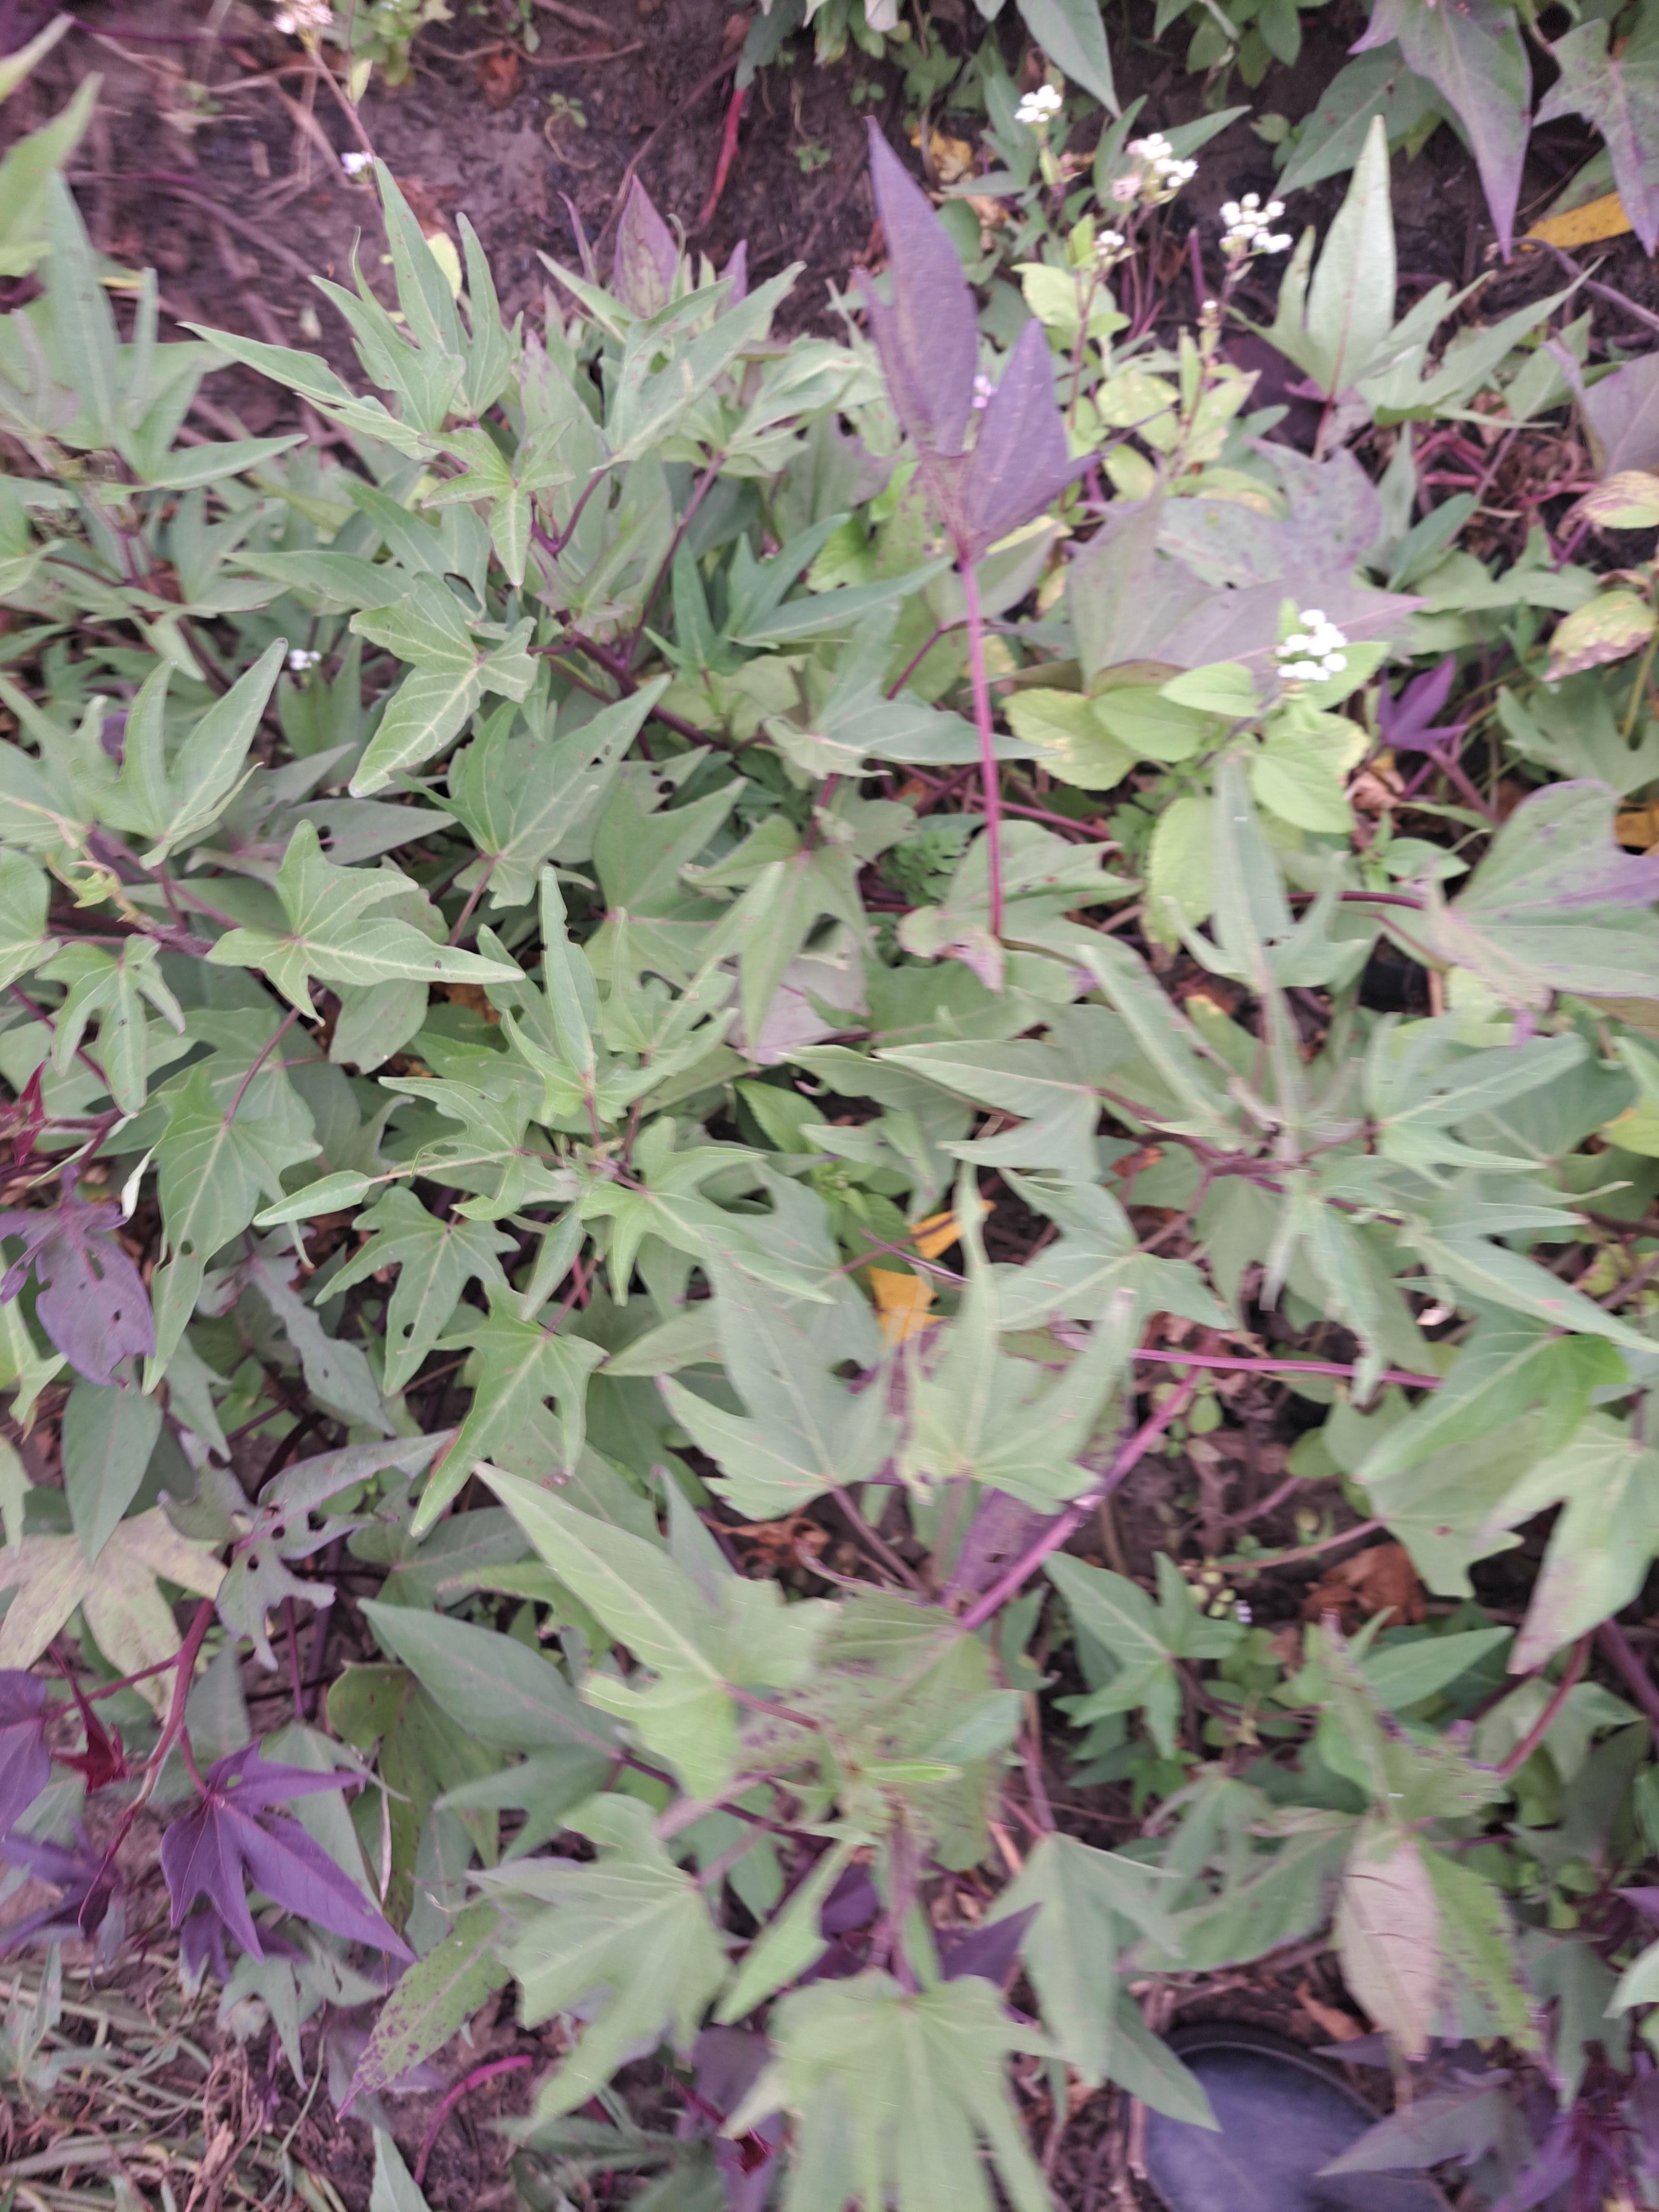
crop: sweet potato
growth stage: flowering
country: Tanzania
